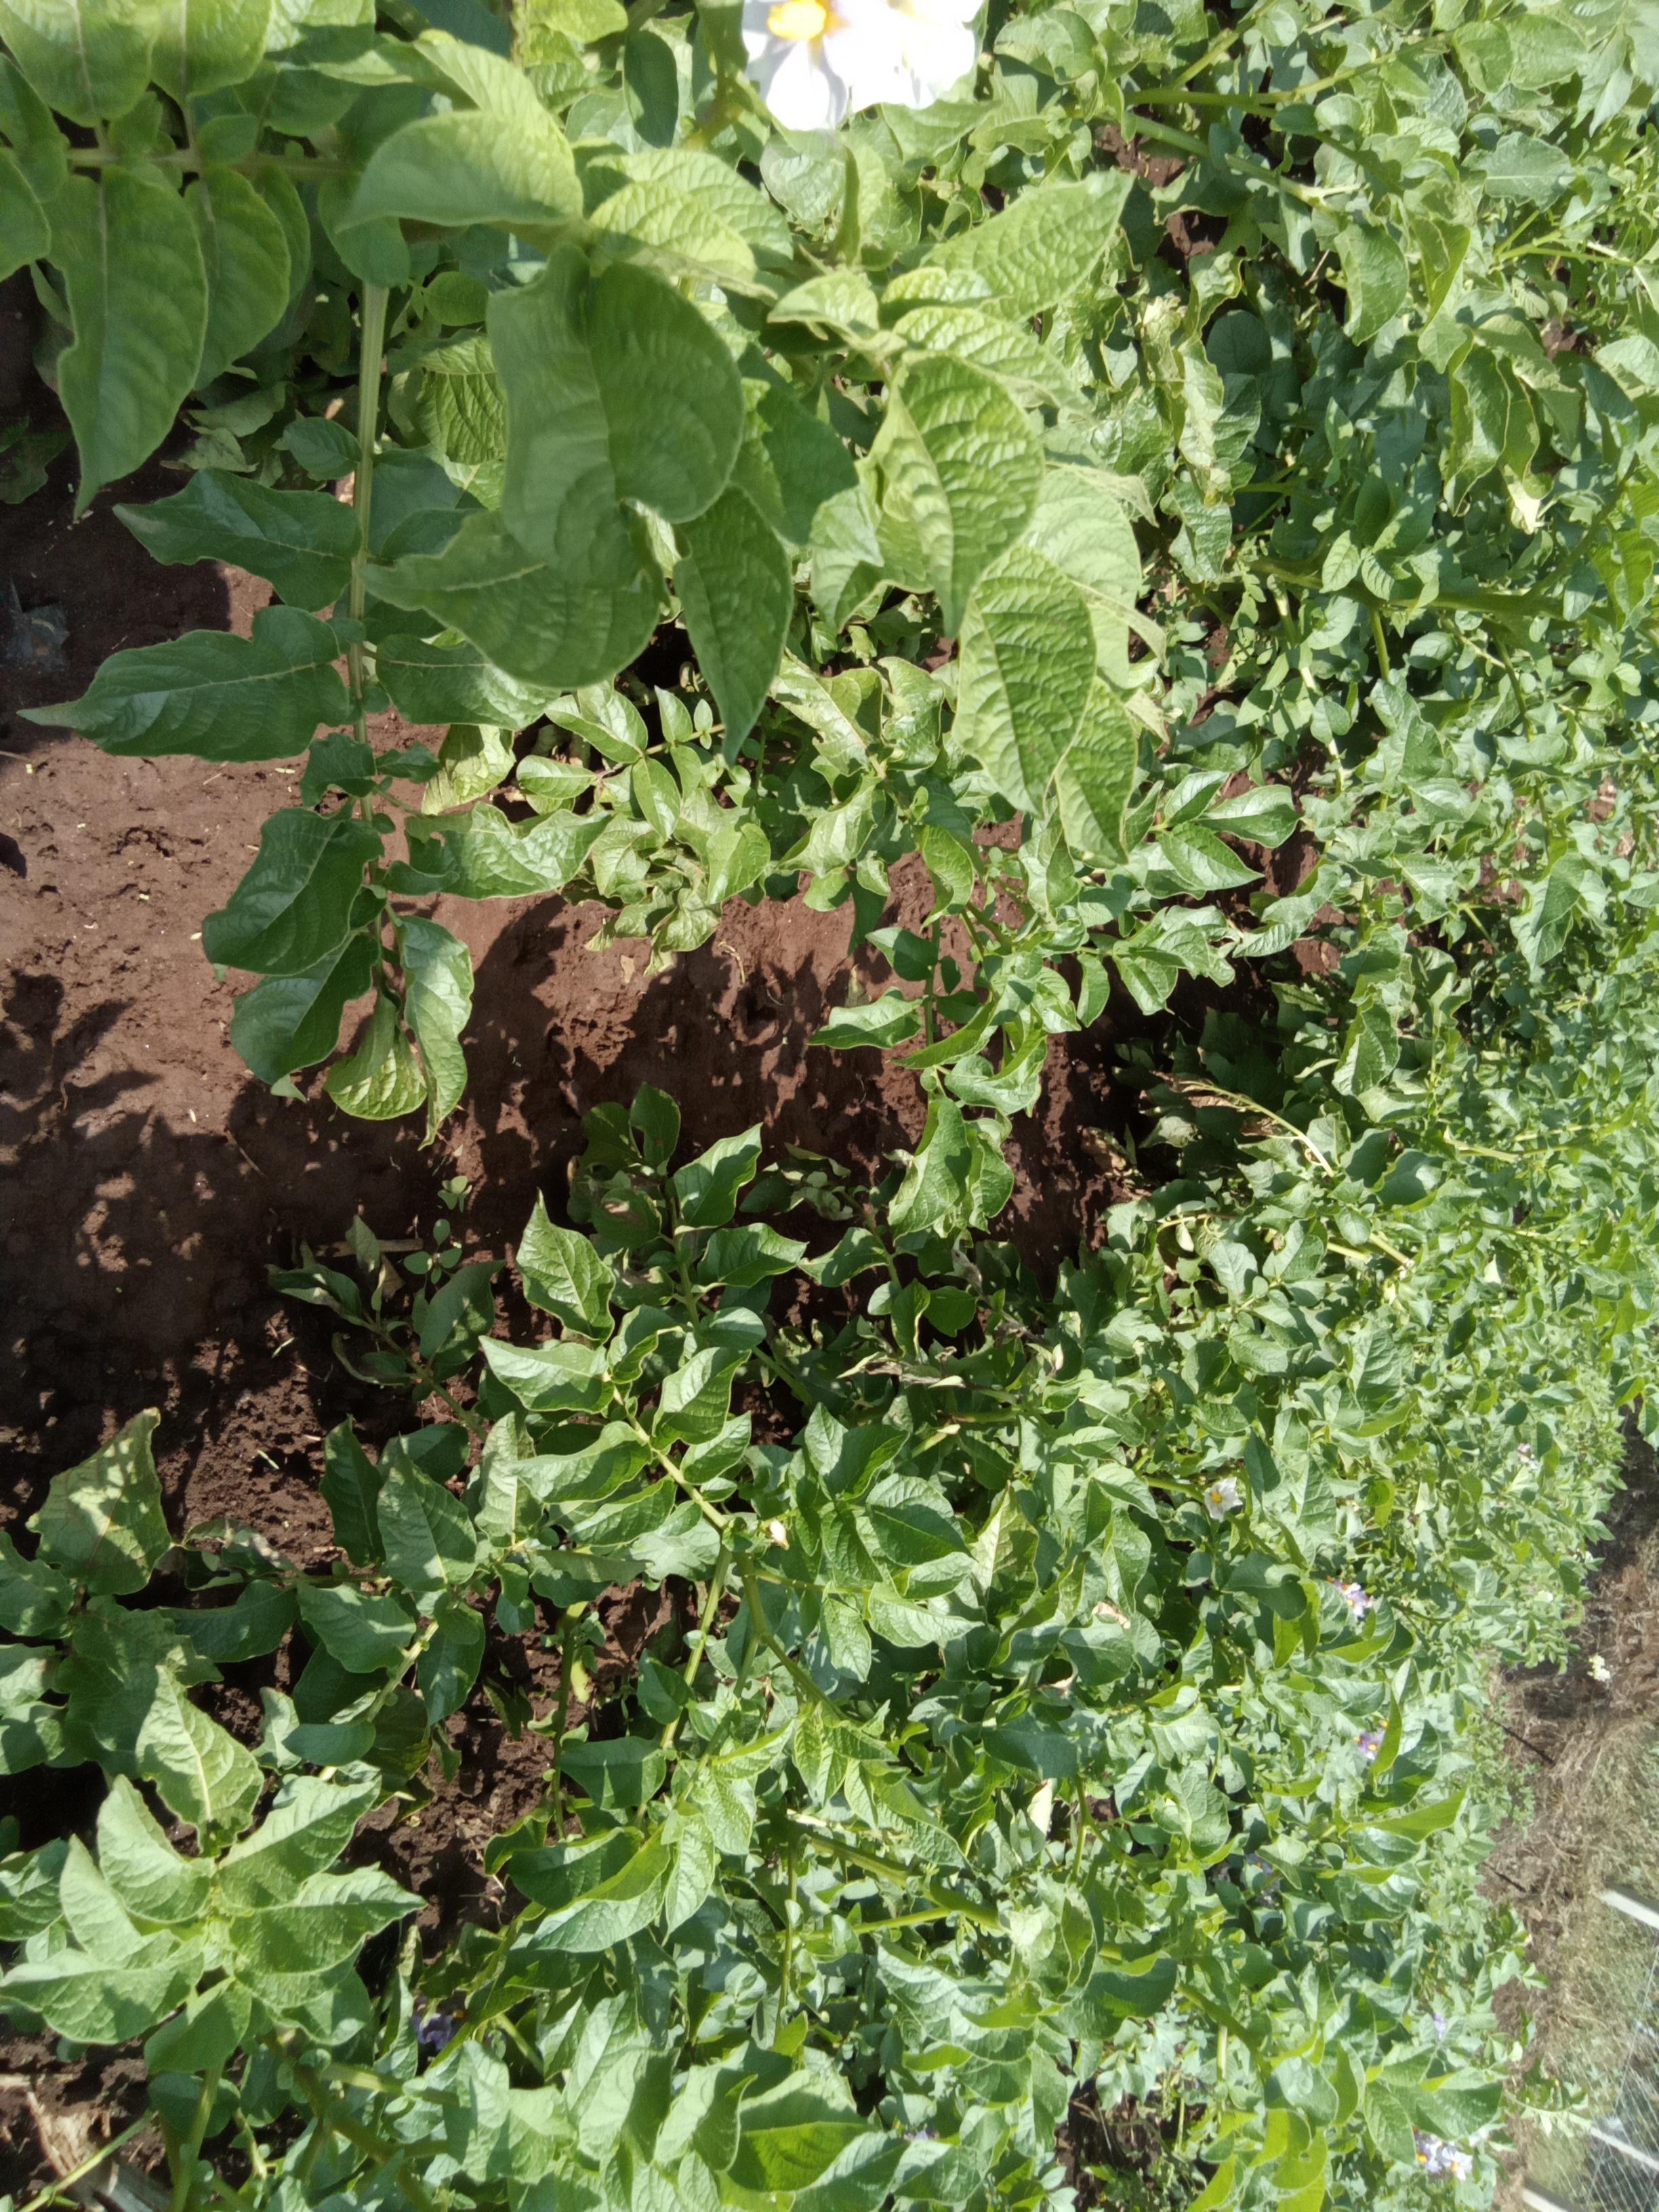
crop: potato
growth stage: flowering
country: Kenya
